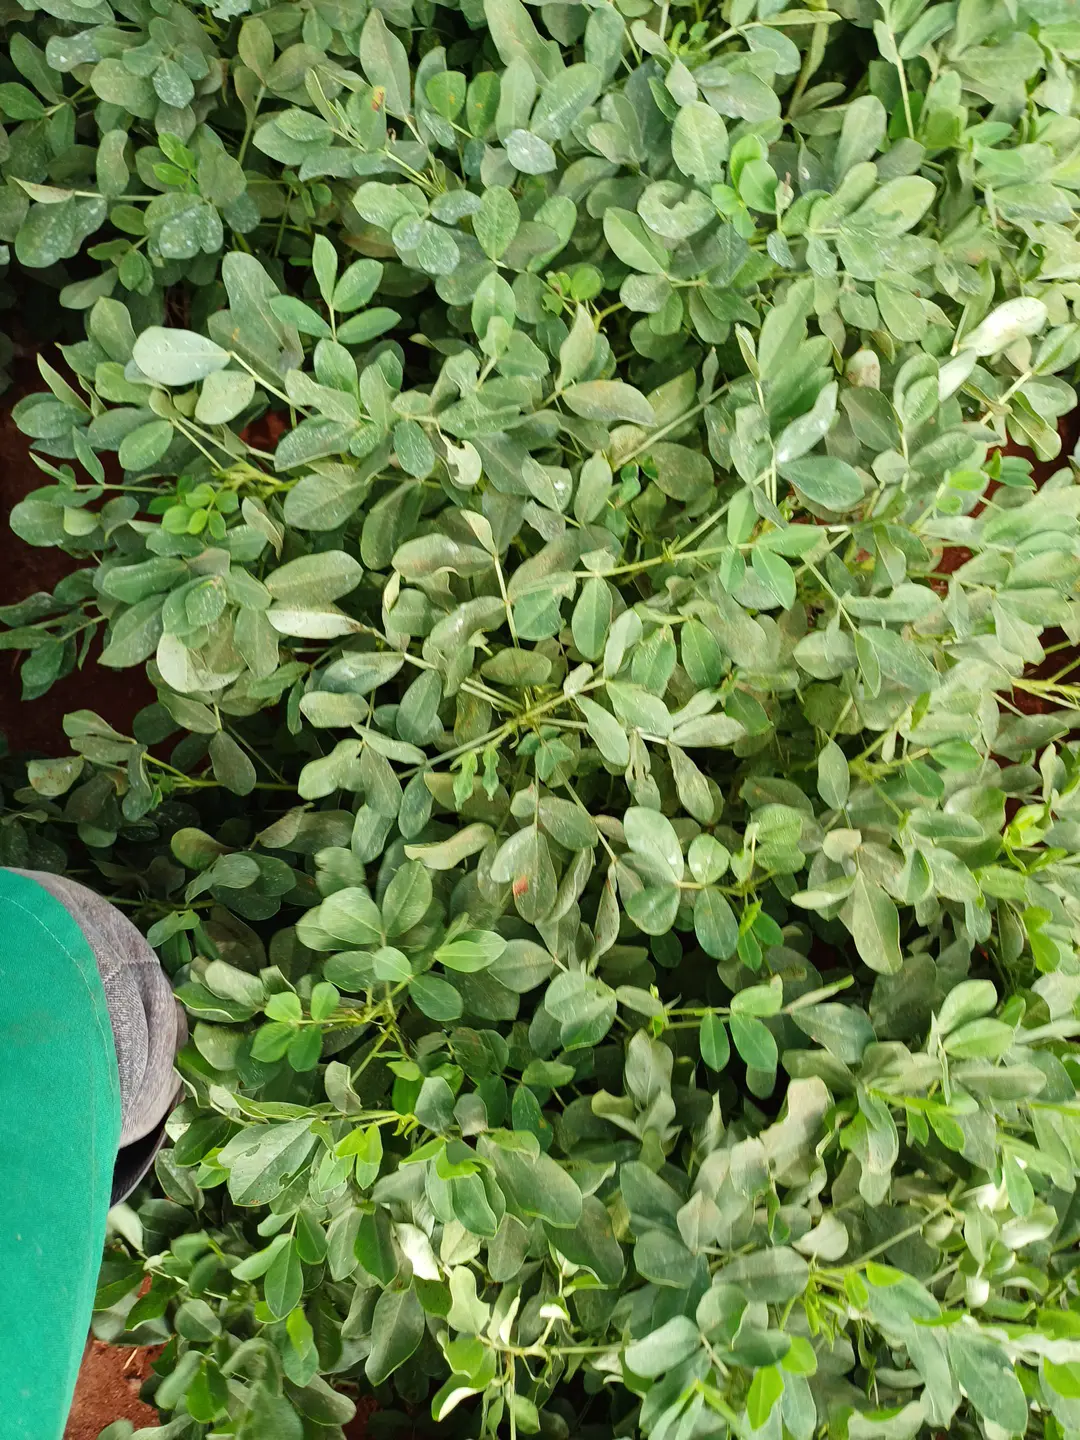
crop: groundnut
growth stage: pegging
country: Kenya
